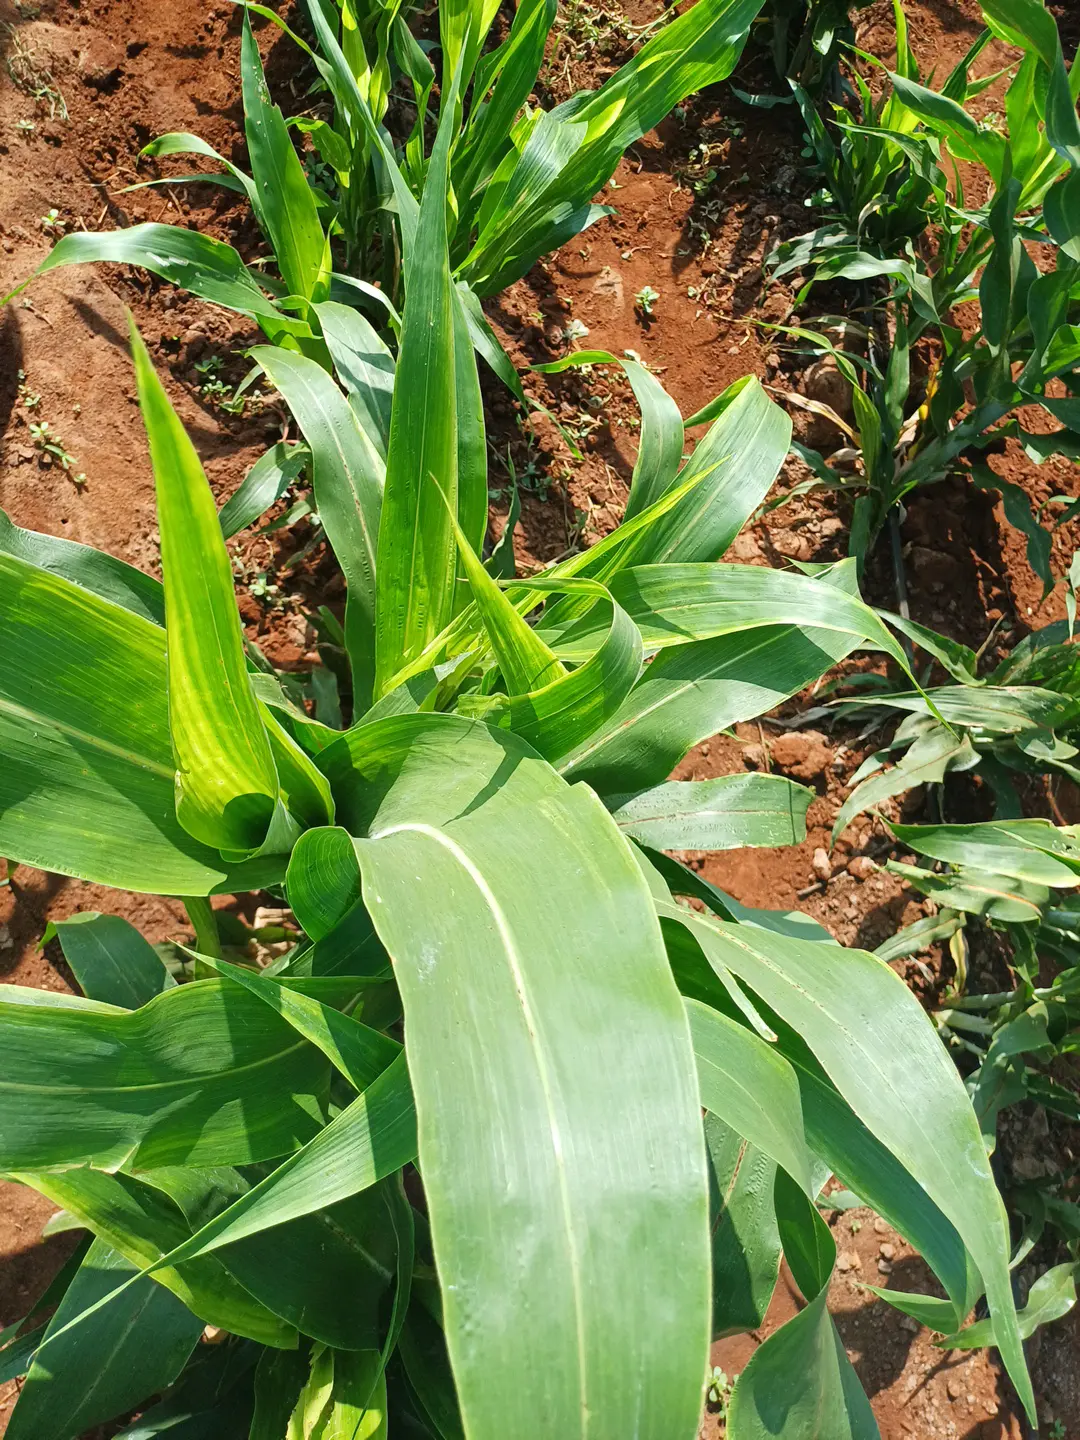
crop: sorghum
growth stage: vegetative
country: Kenya
